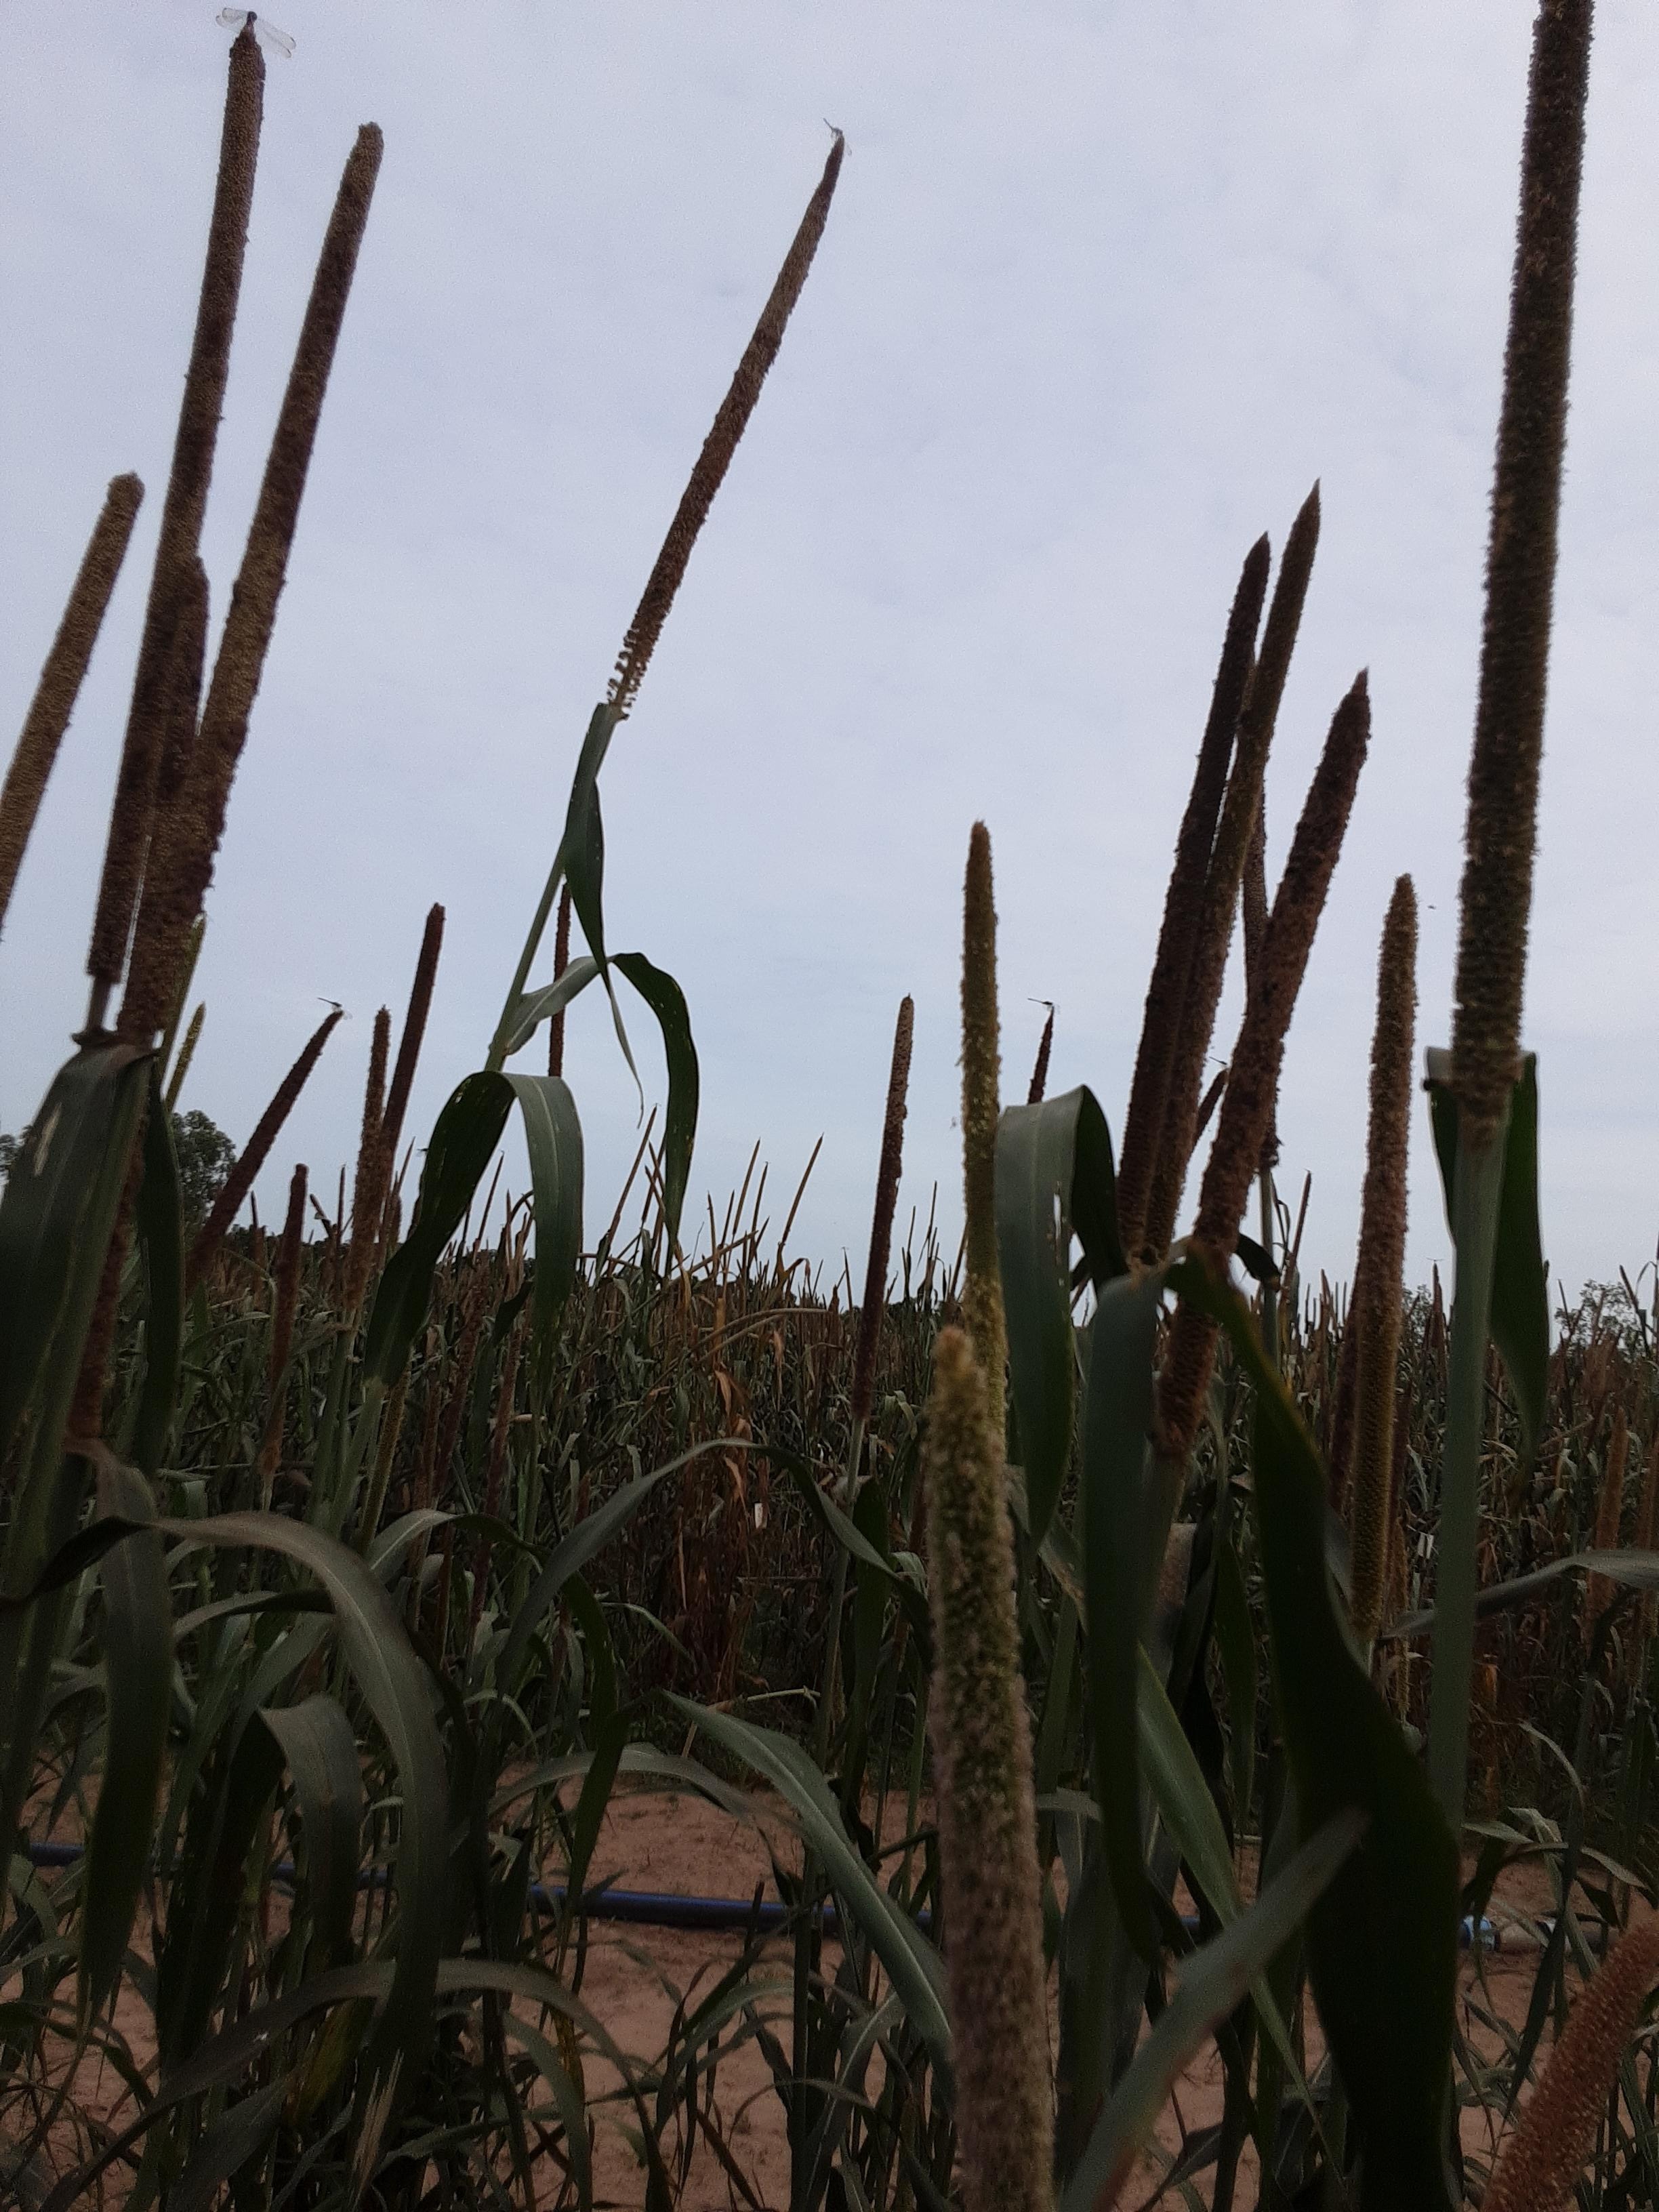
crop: pearl millet
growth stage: filling grain
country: Senegal
